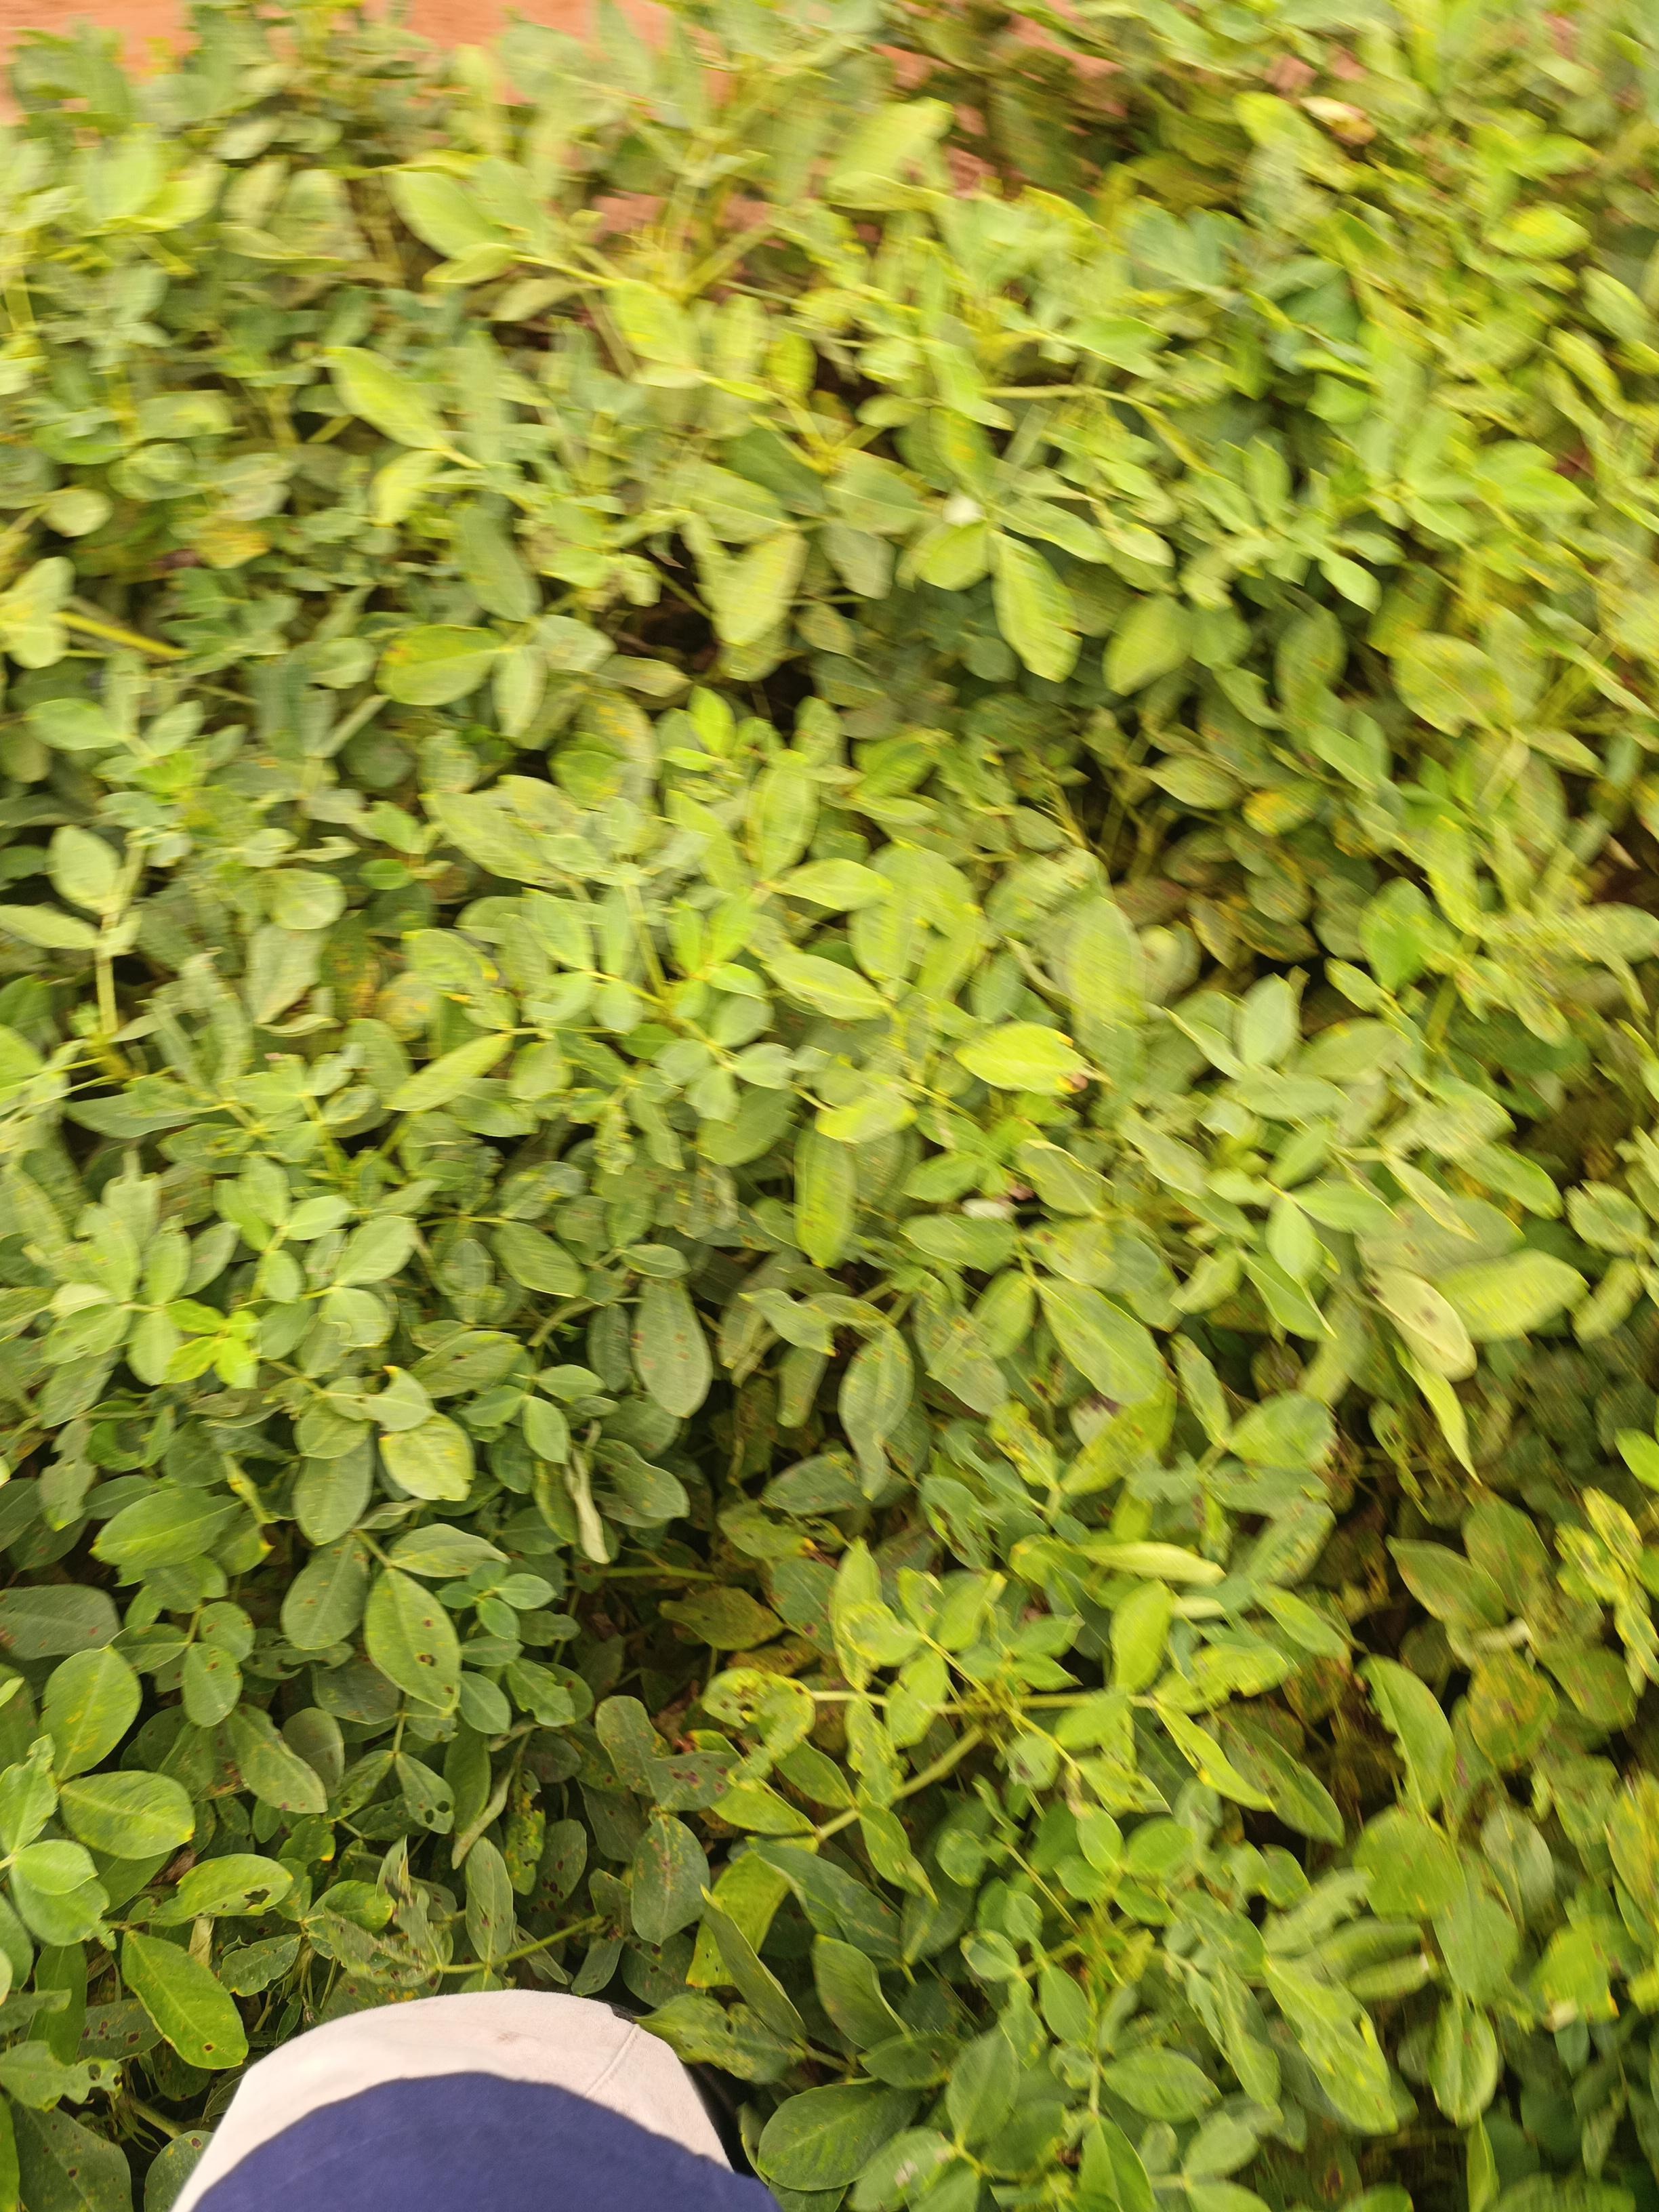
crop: groundnut
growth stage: pegging
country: Kenya
